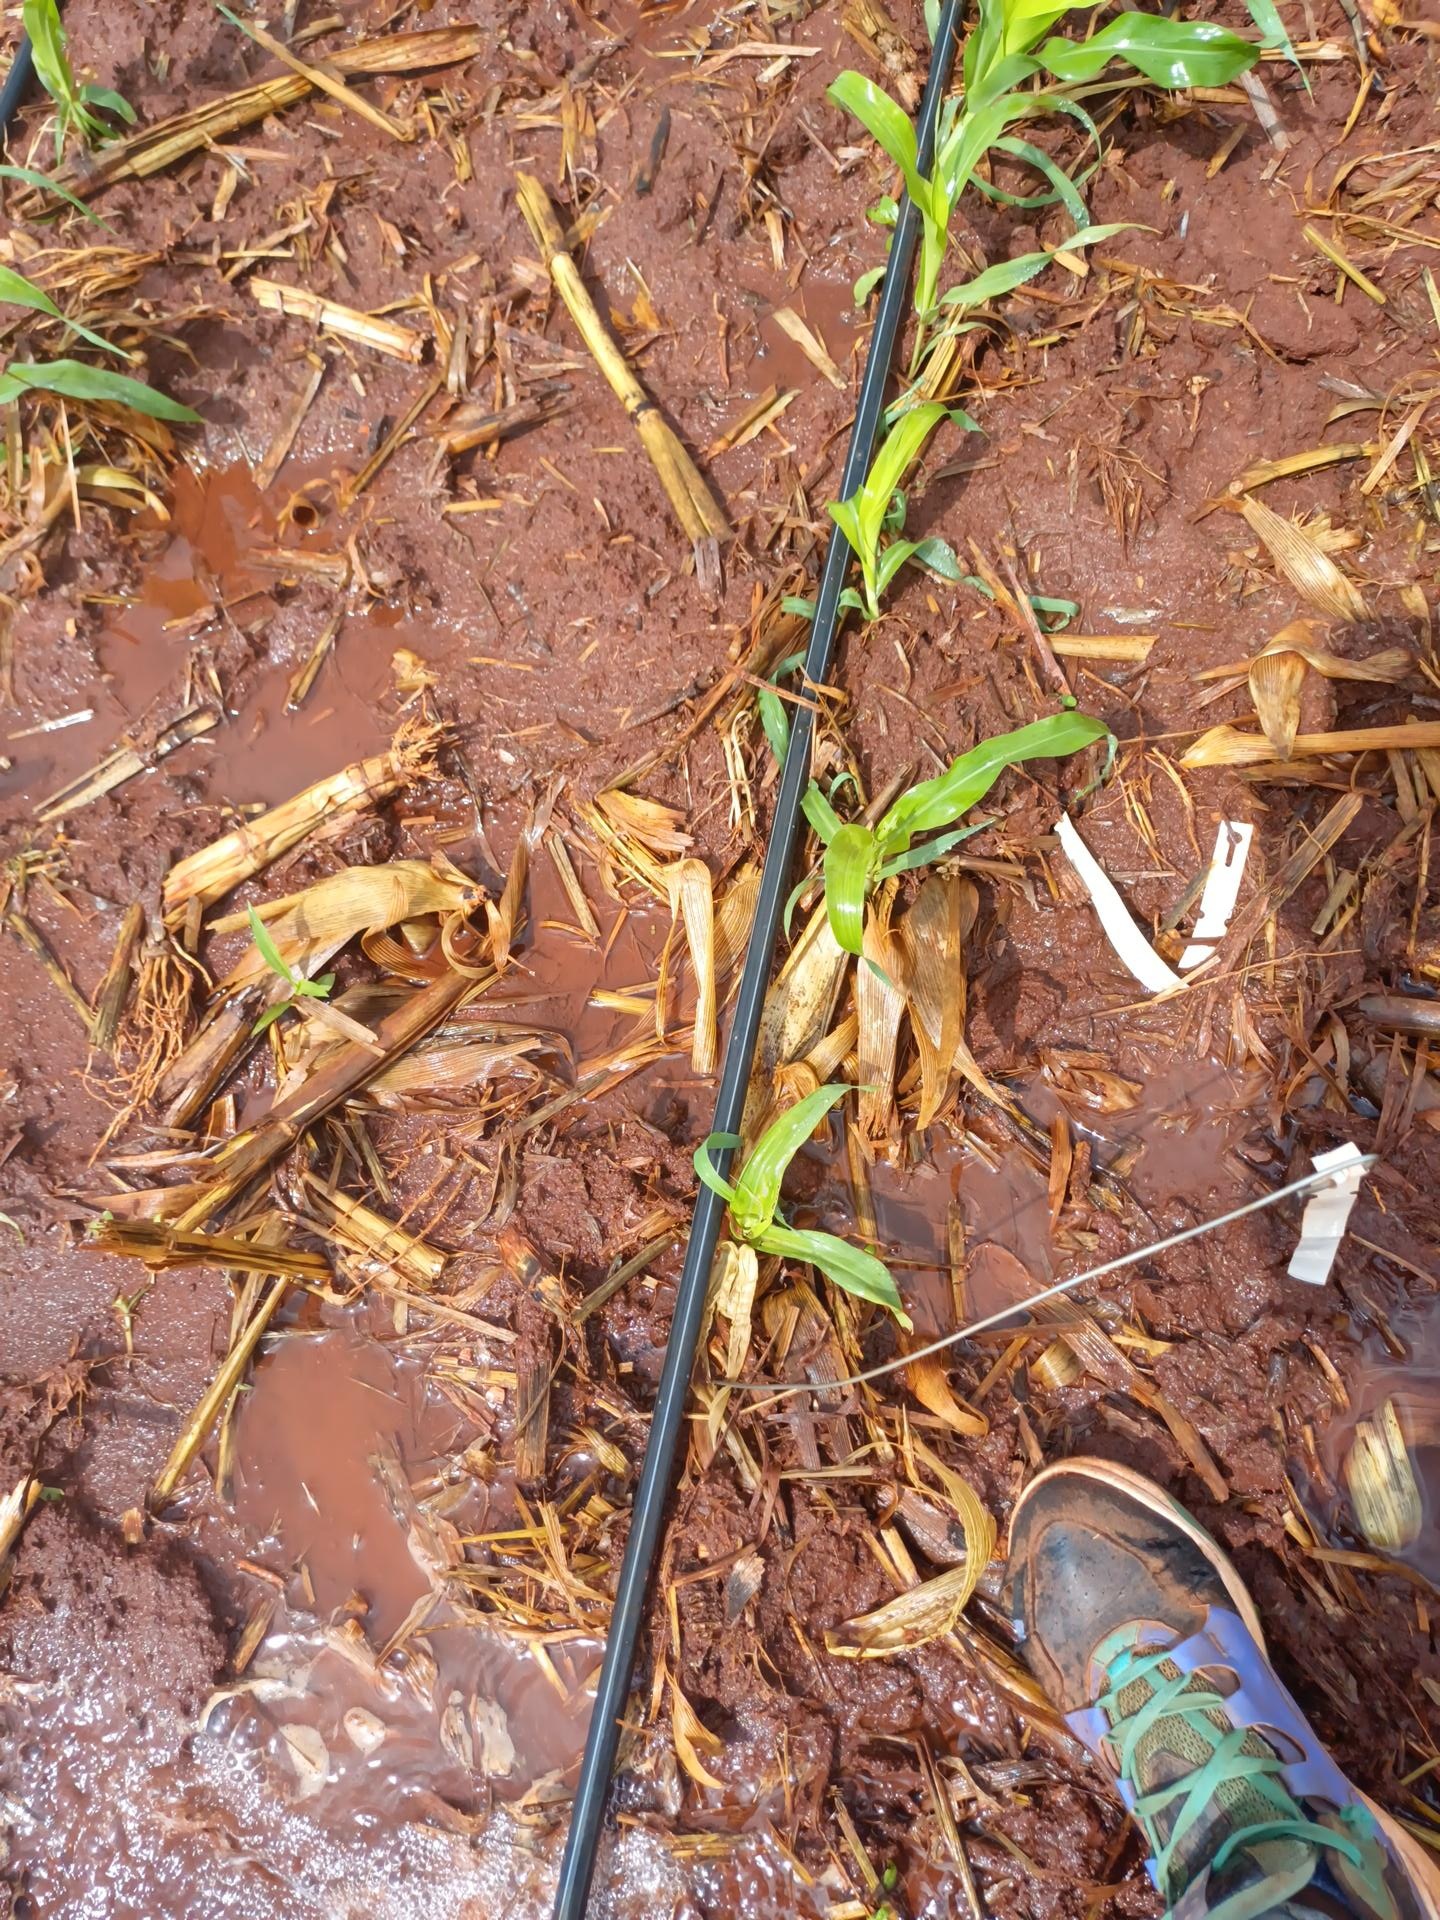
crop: sorghum
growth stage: vegetative
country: Kenya
